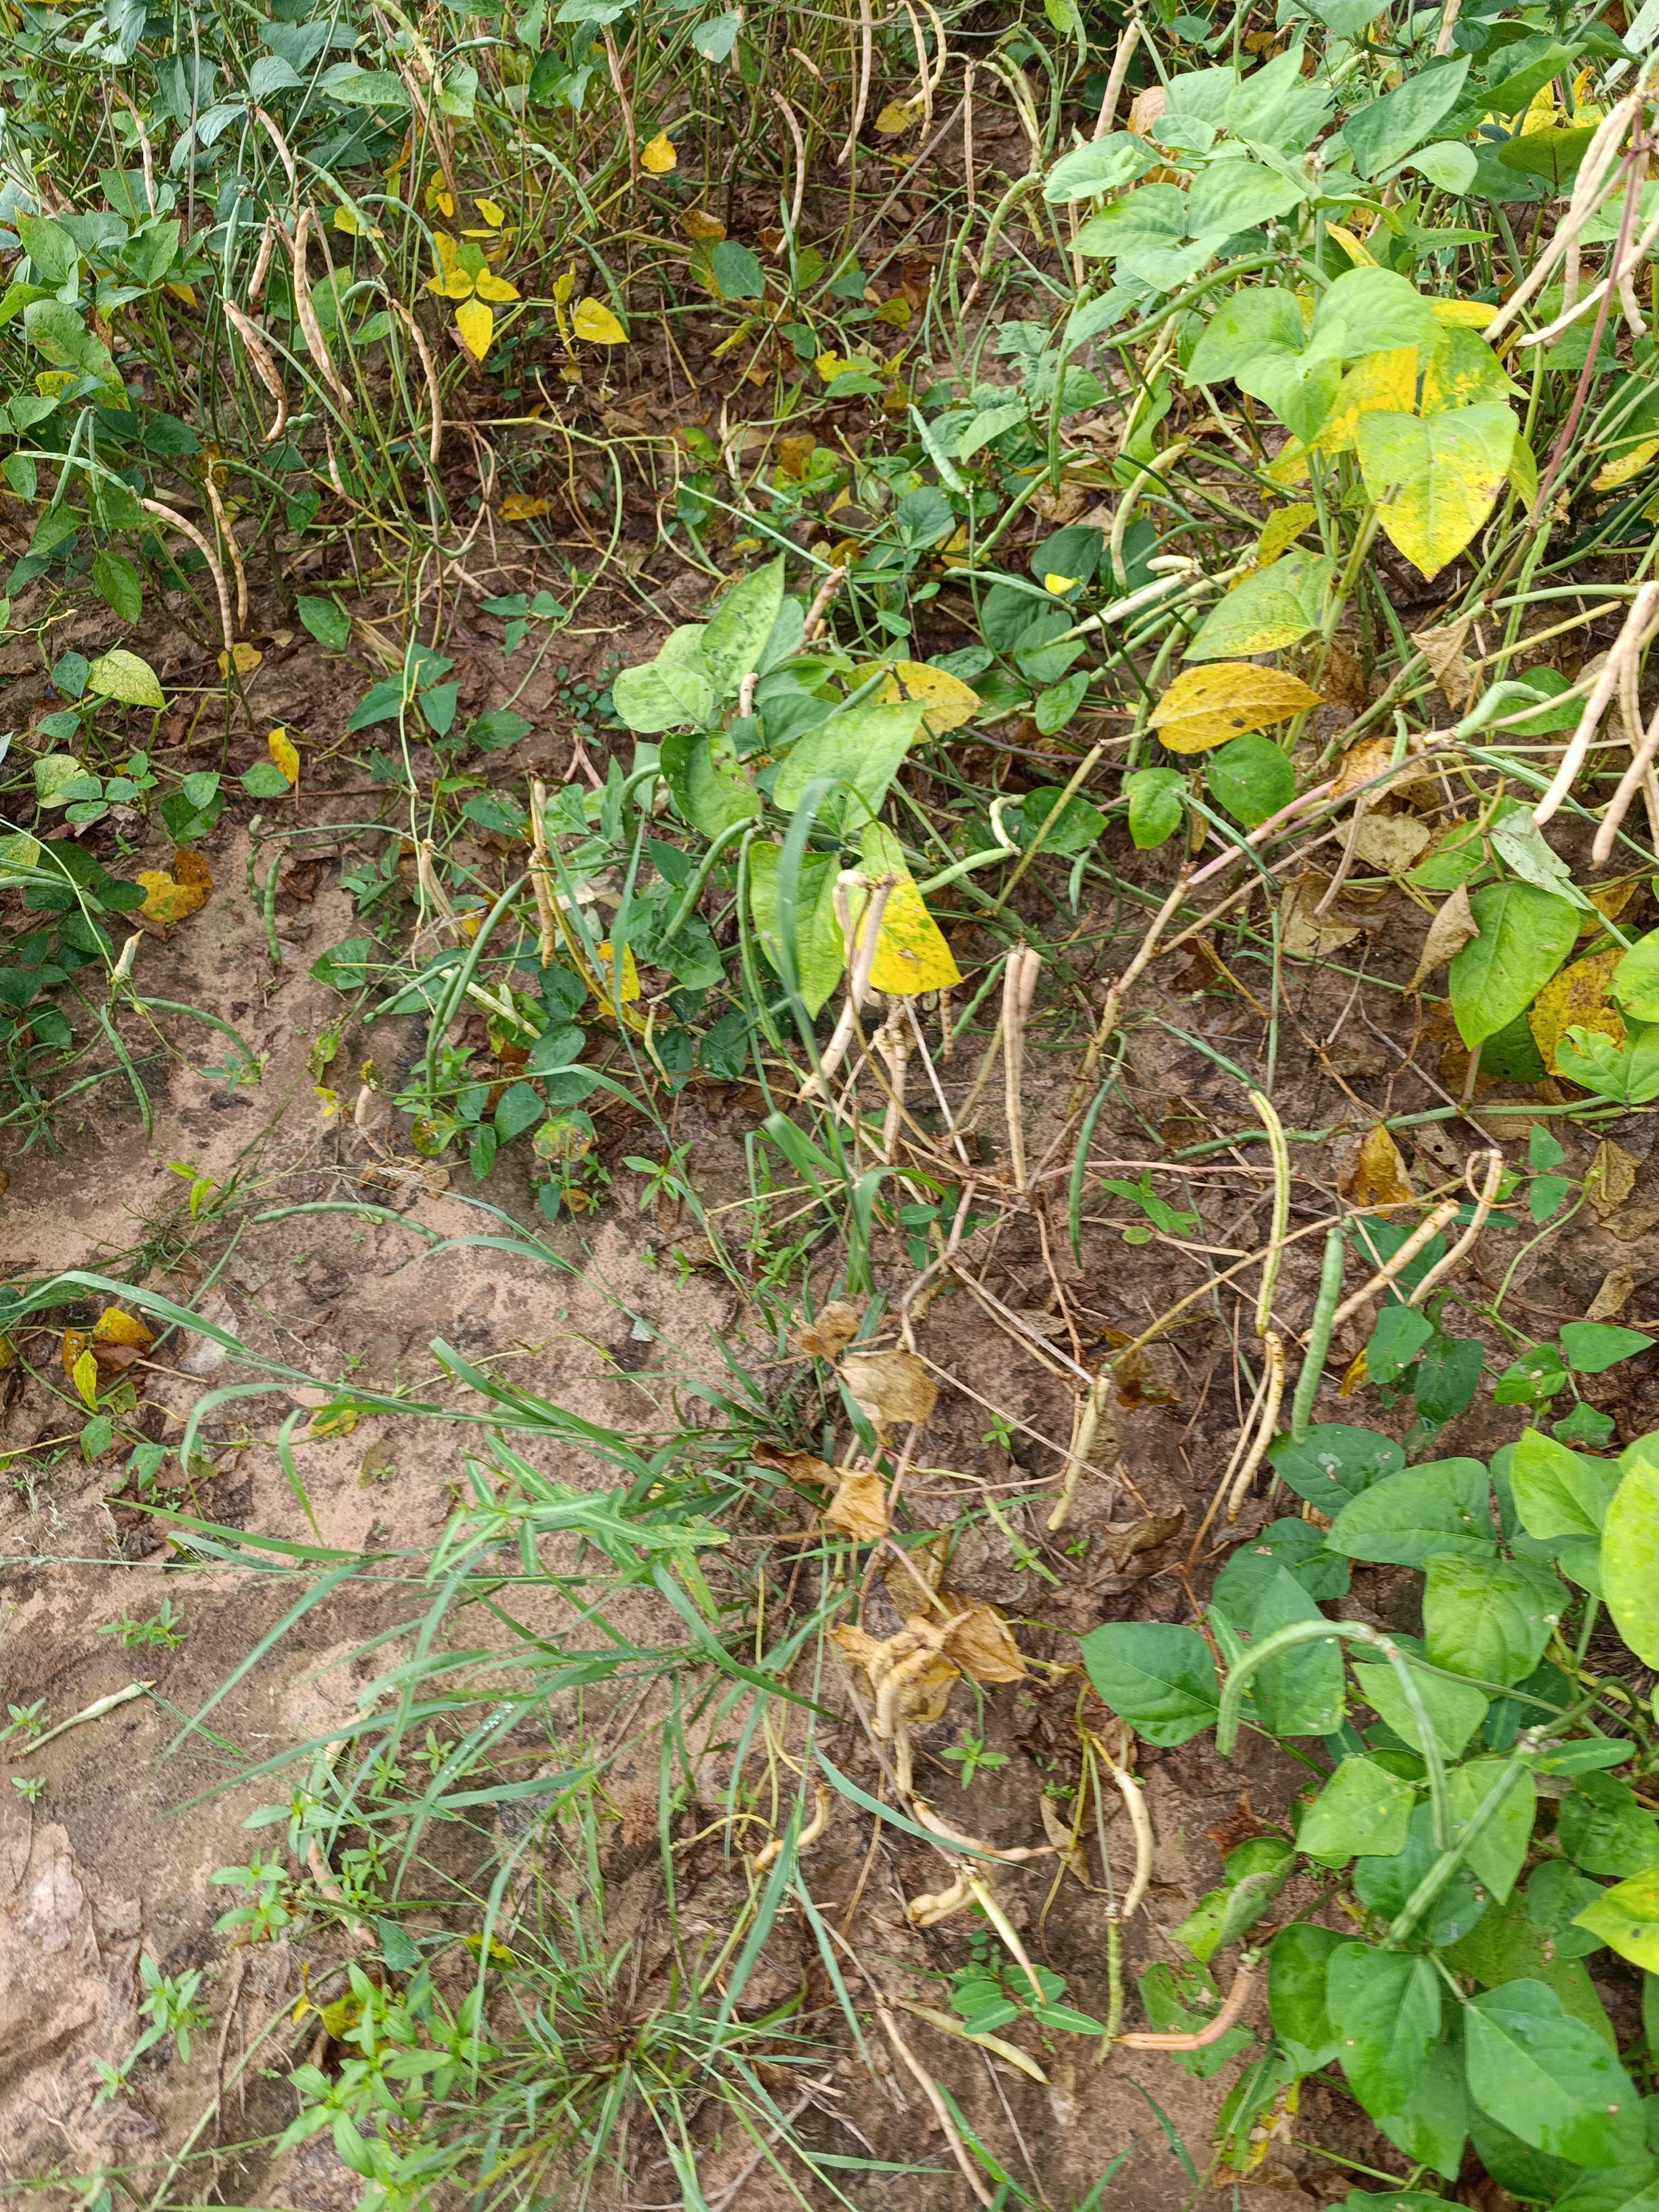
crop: cowpea
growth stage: maturity
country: Nigeria
